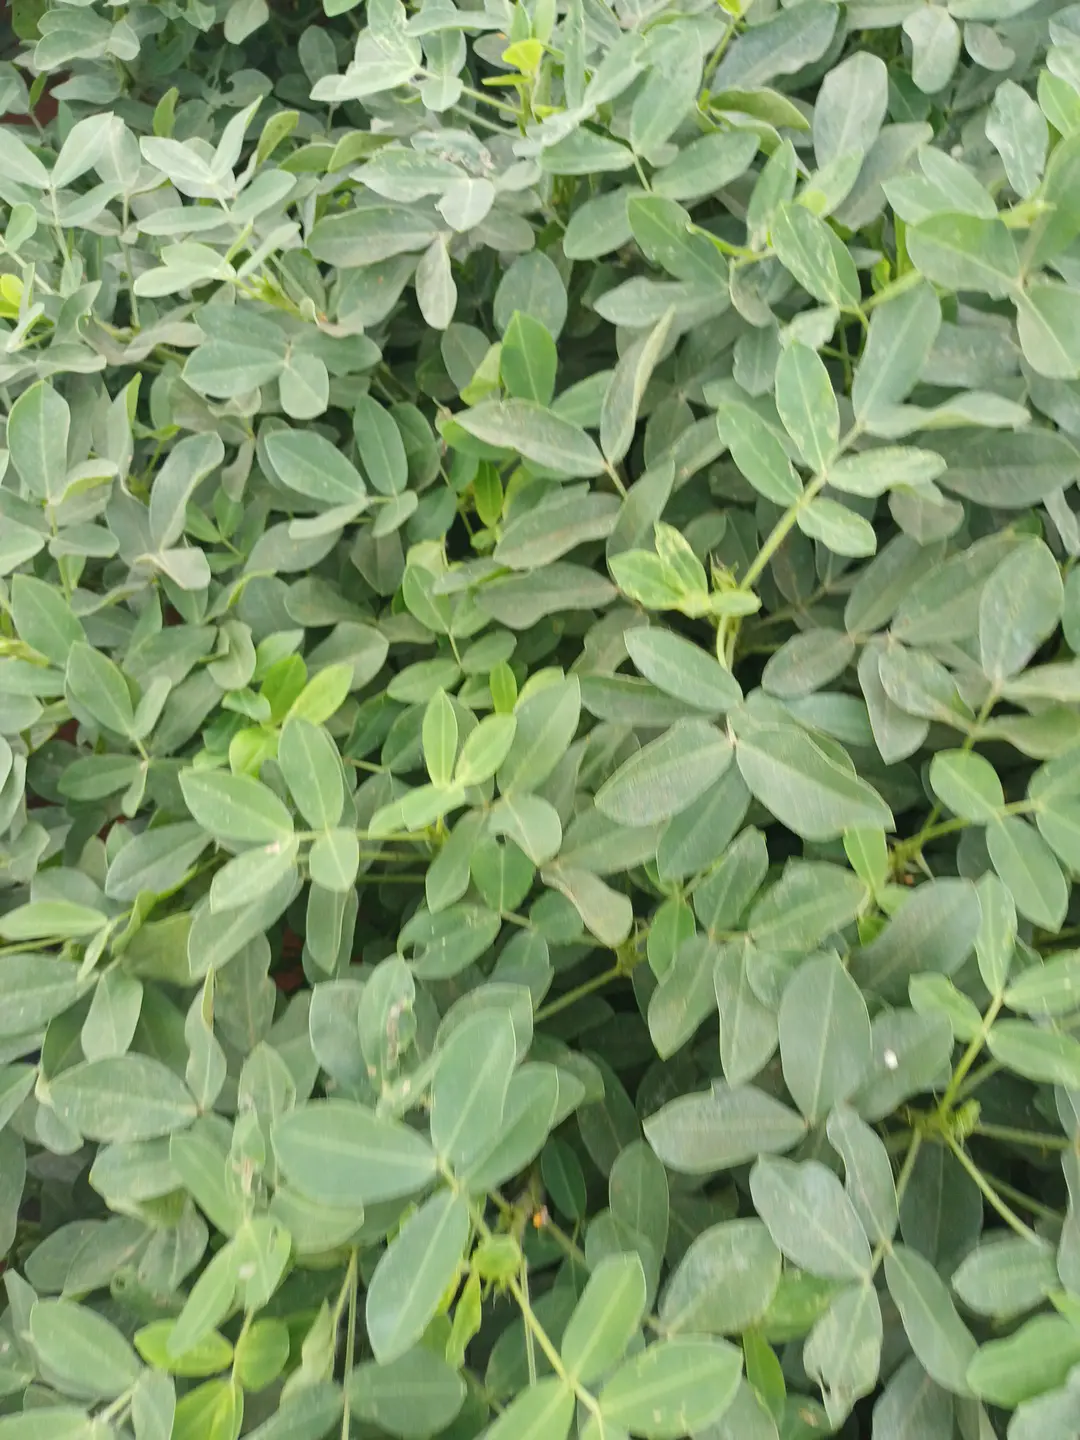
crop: groundnut
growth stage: pegging
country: Kenya
